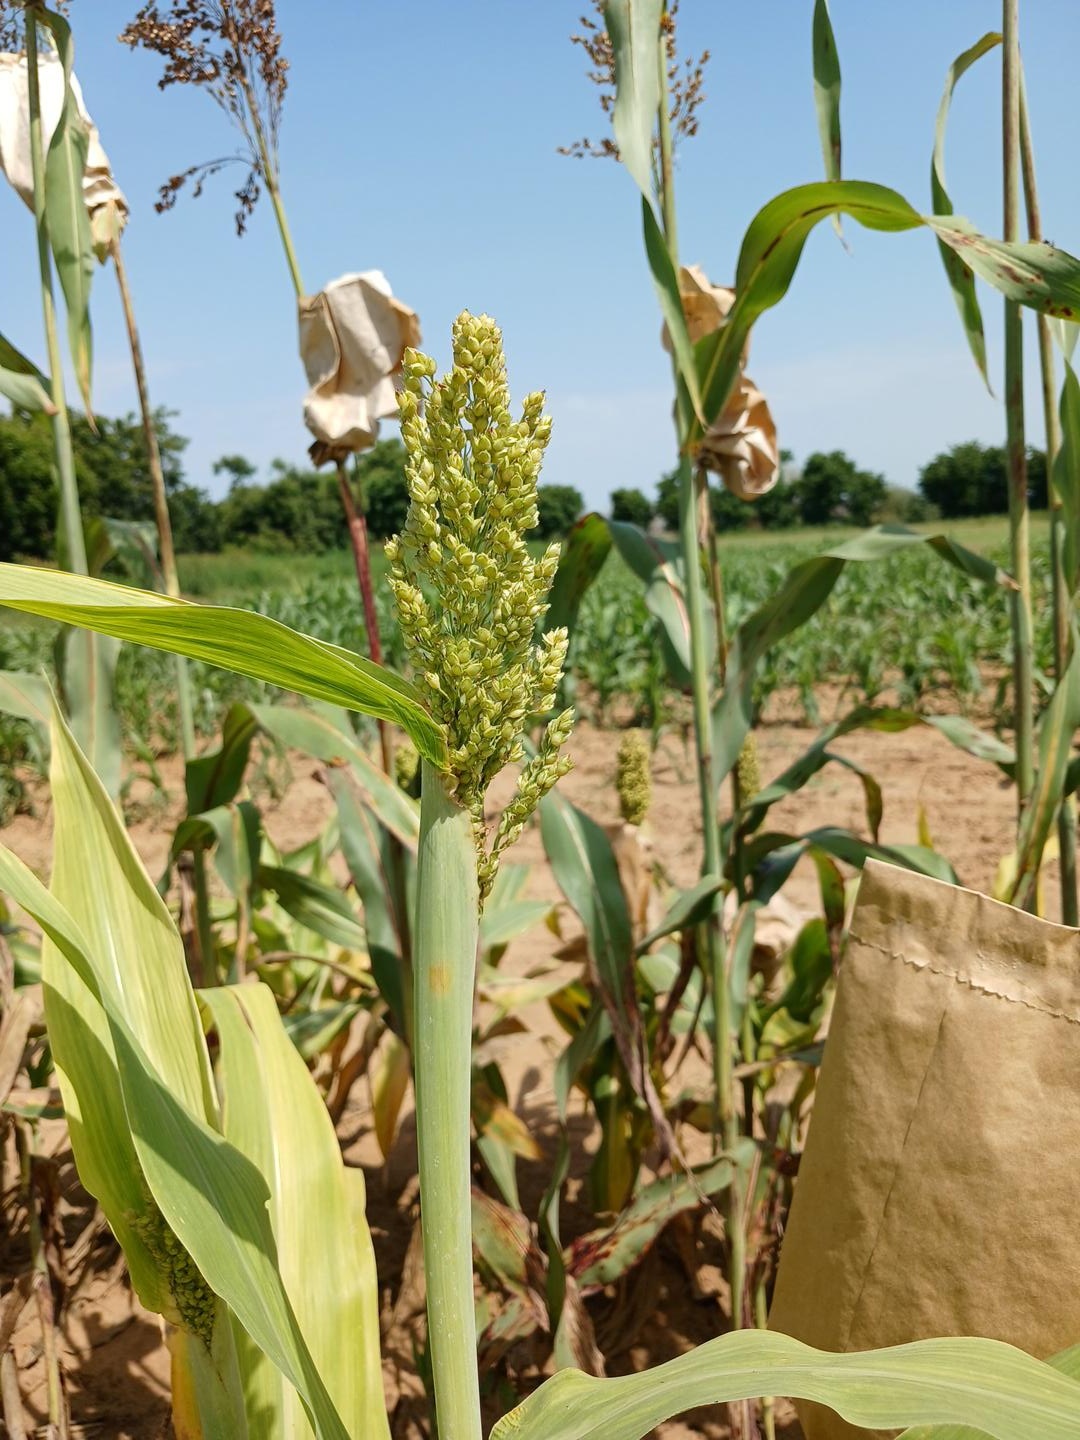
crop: sorghum
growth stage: flowering
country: Senegal
